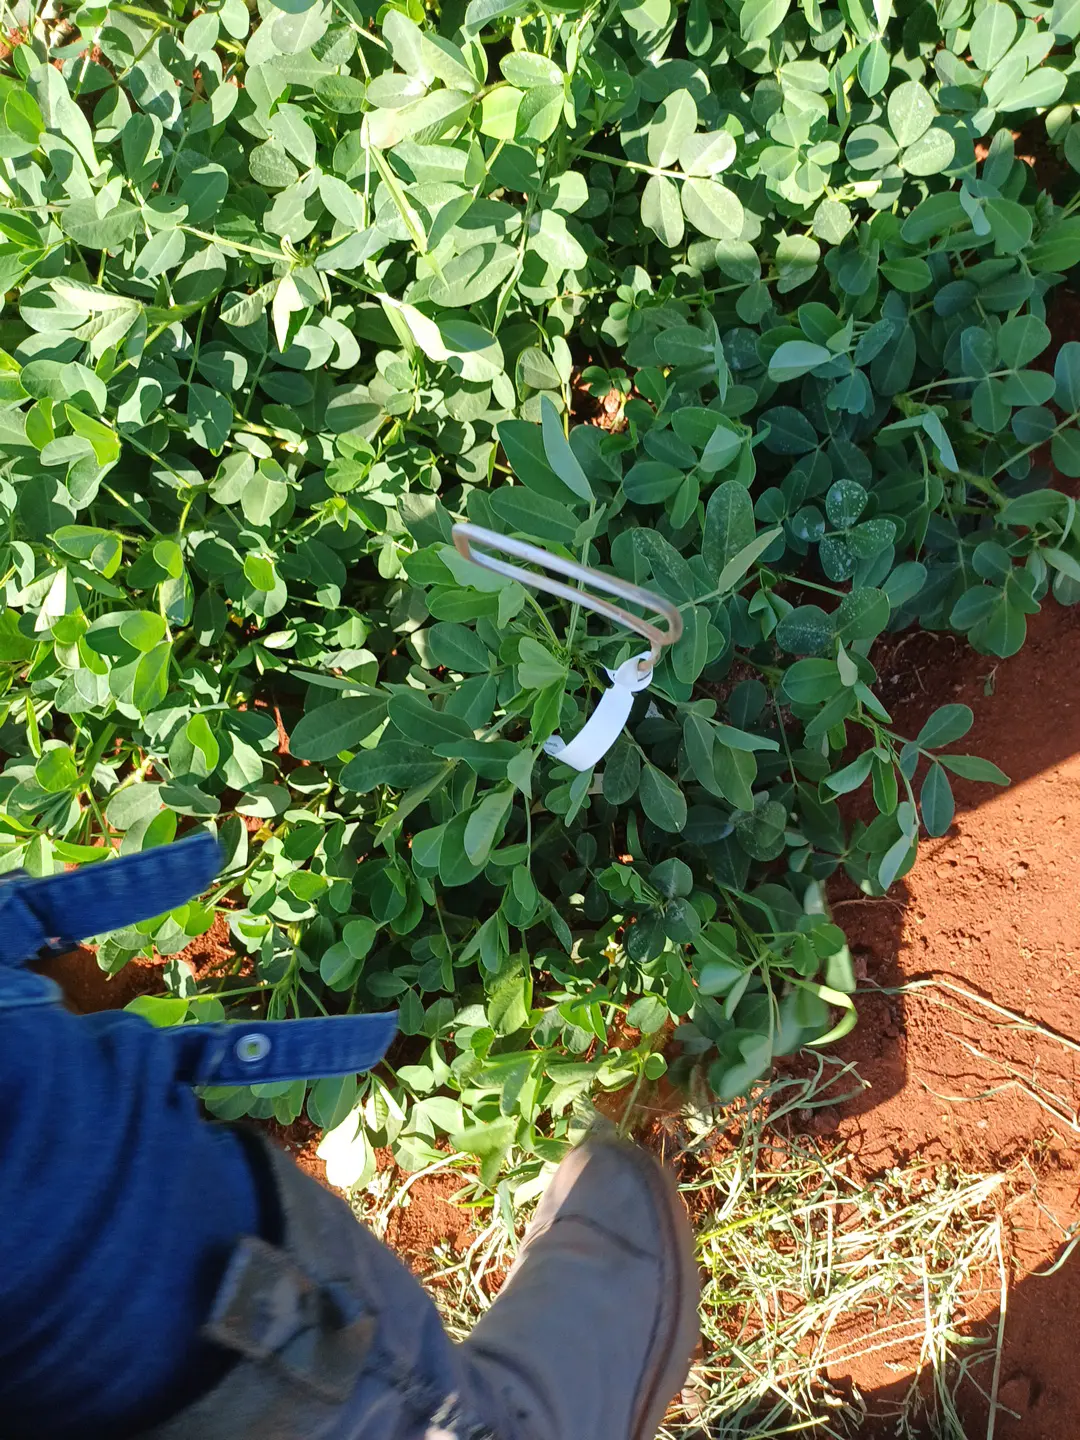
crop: groundnut
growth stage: flowering
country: Kenya
